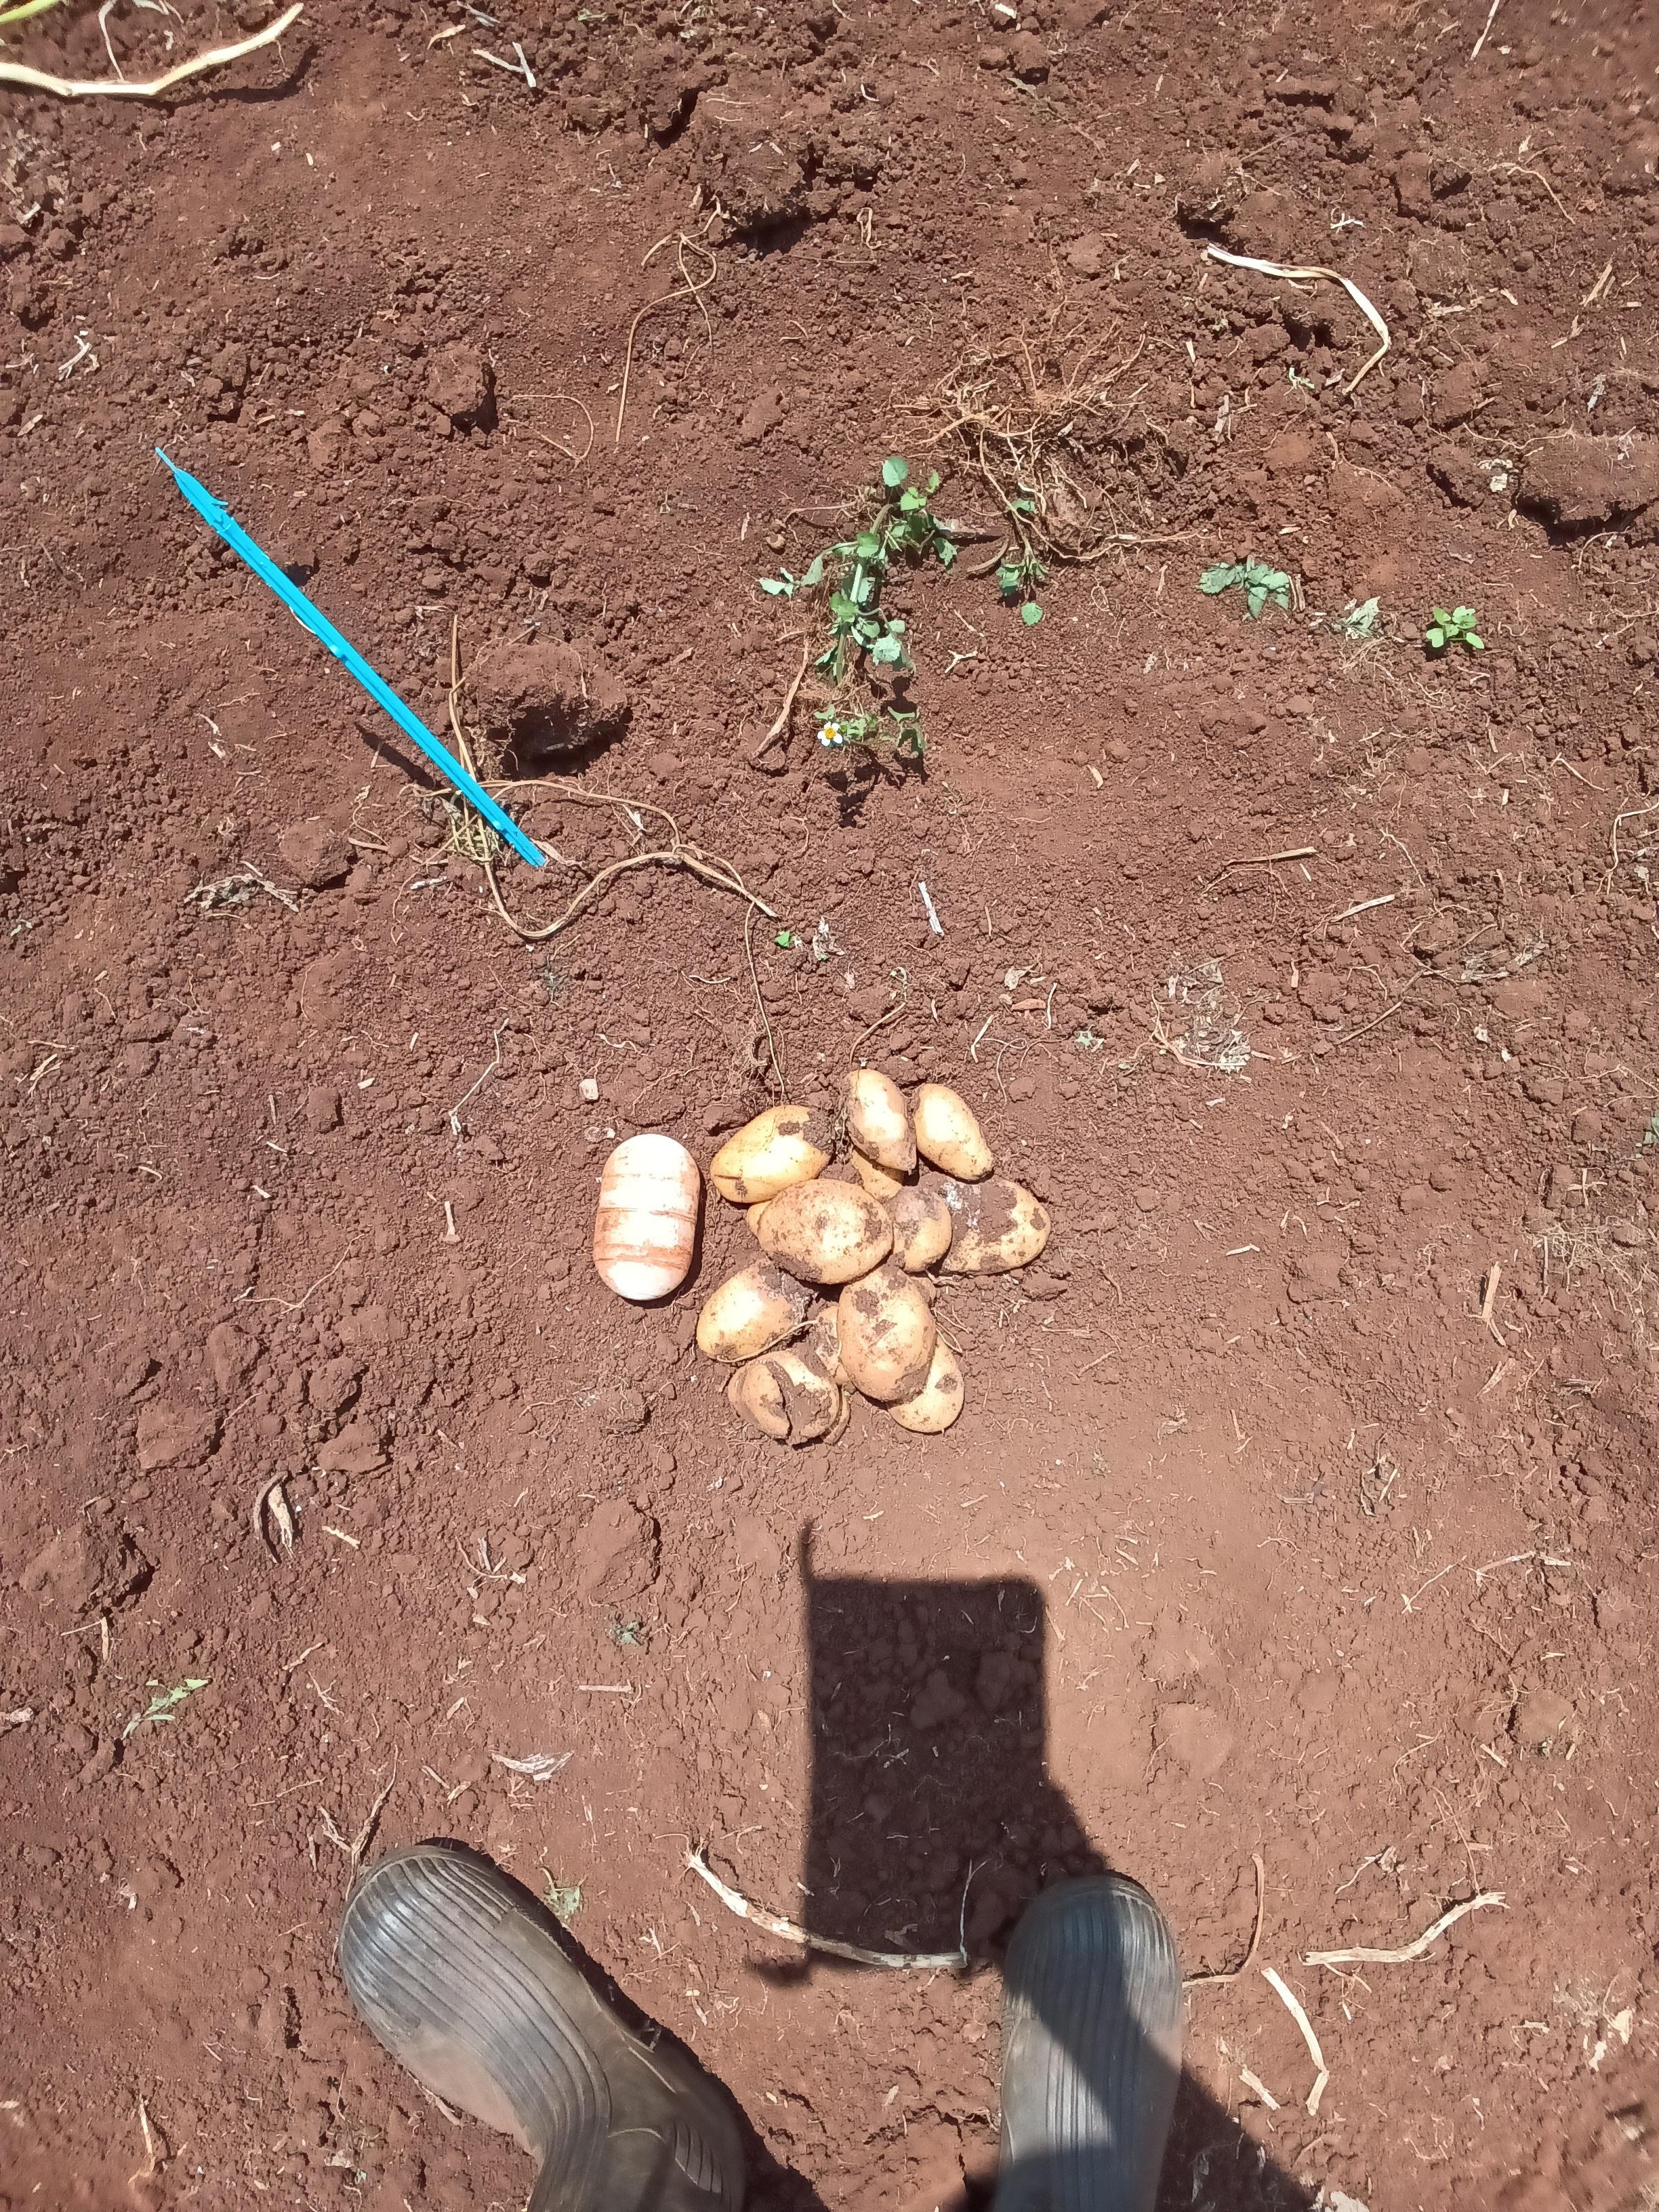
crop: potato
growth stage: harvest
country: Kenya
